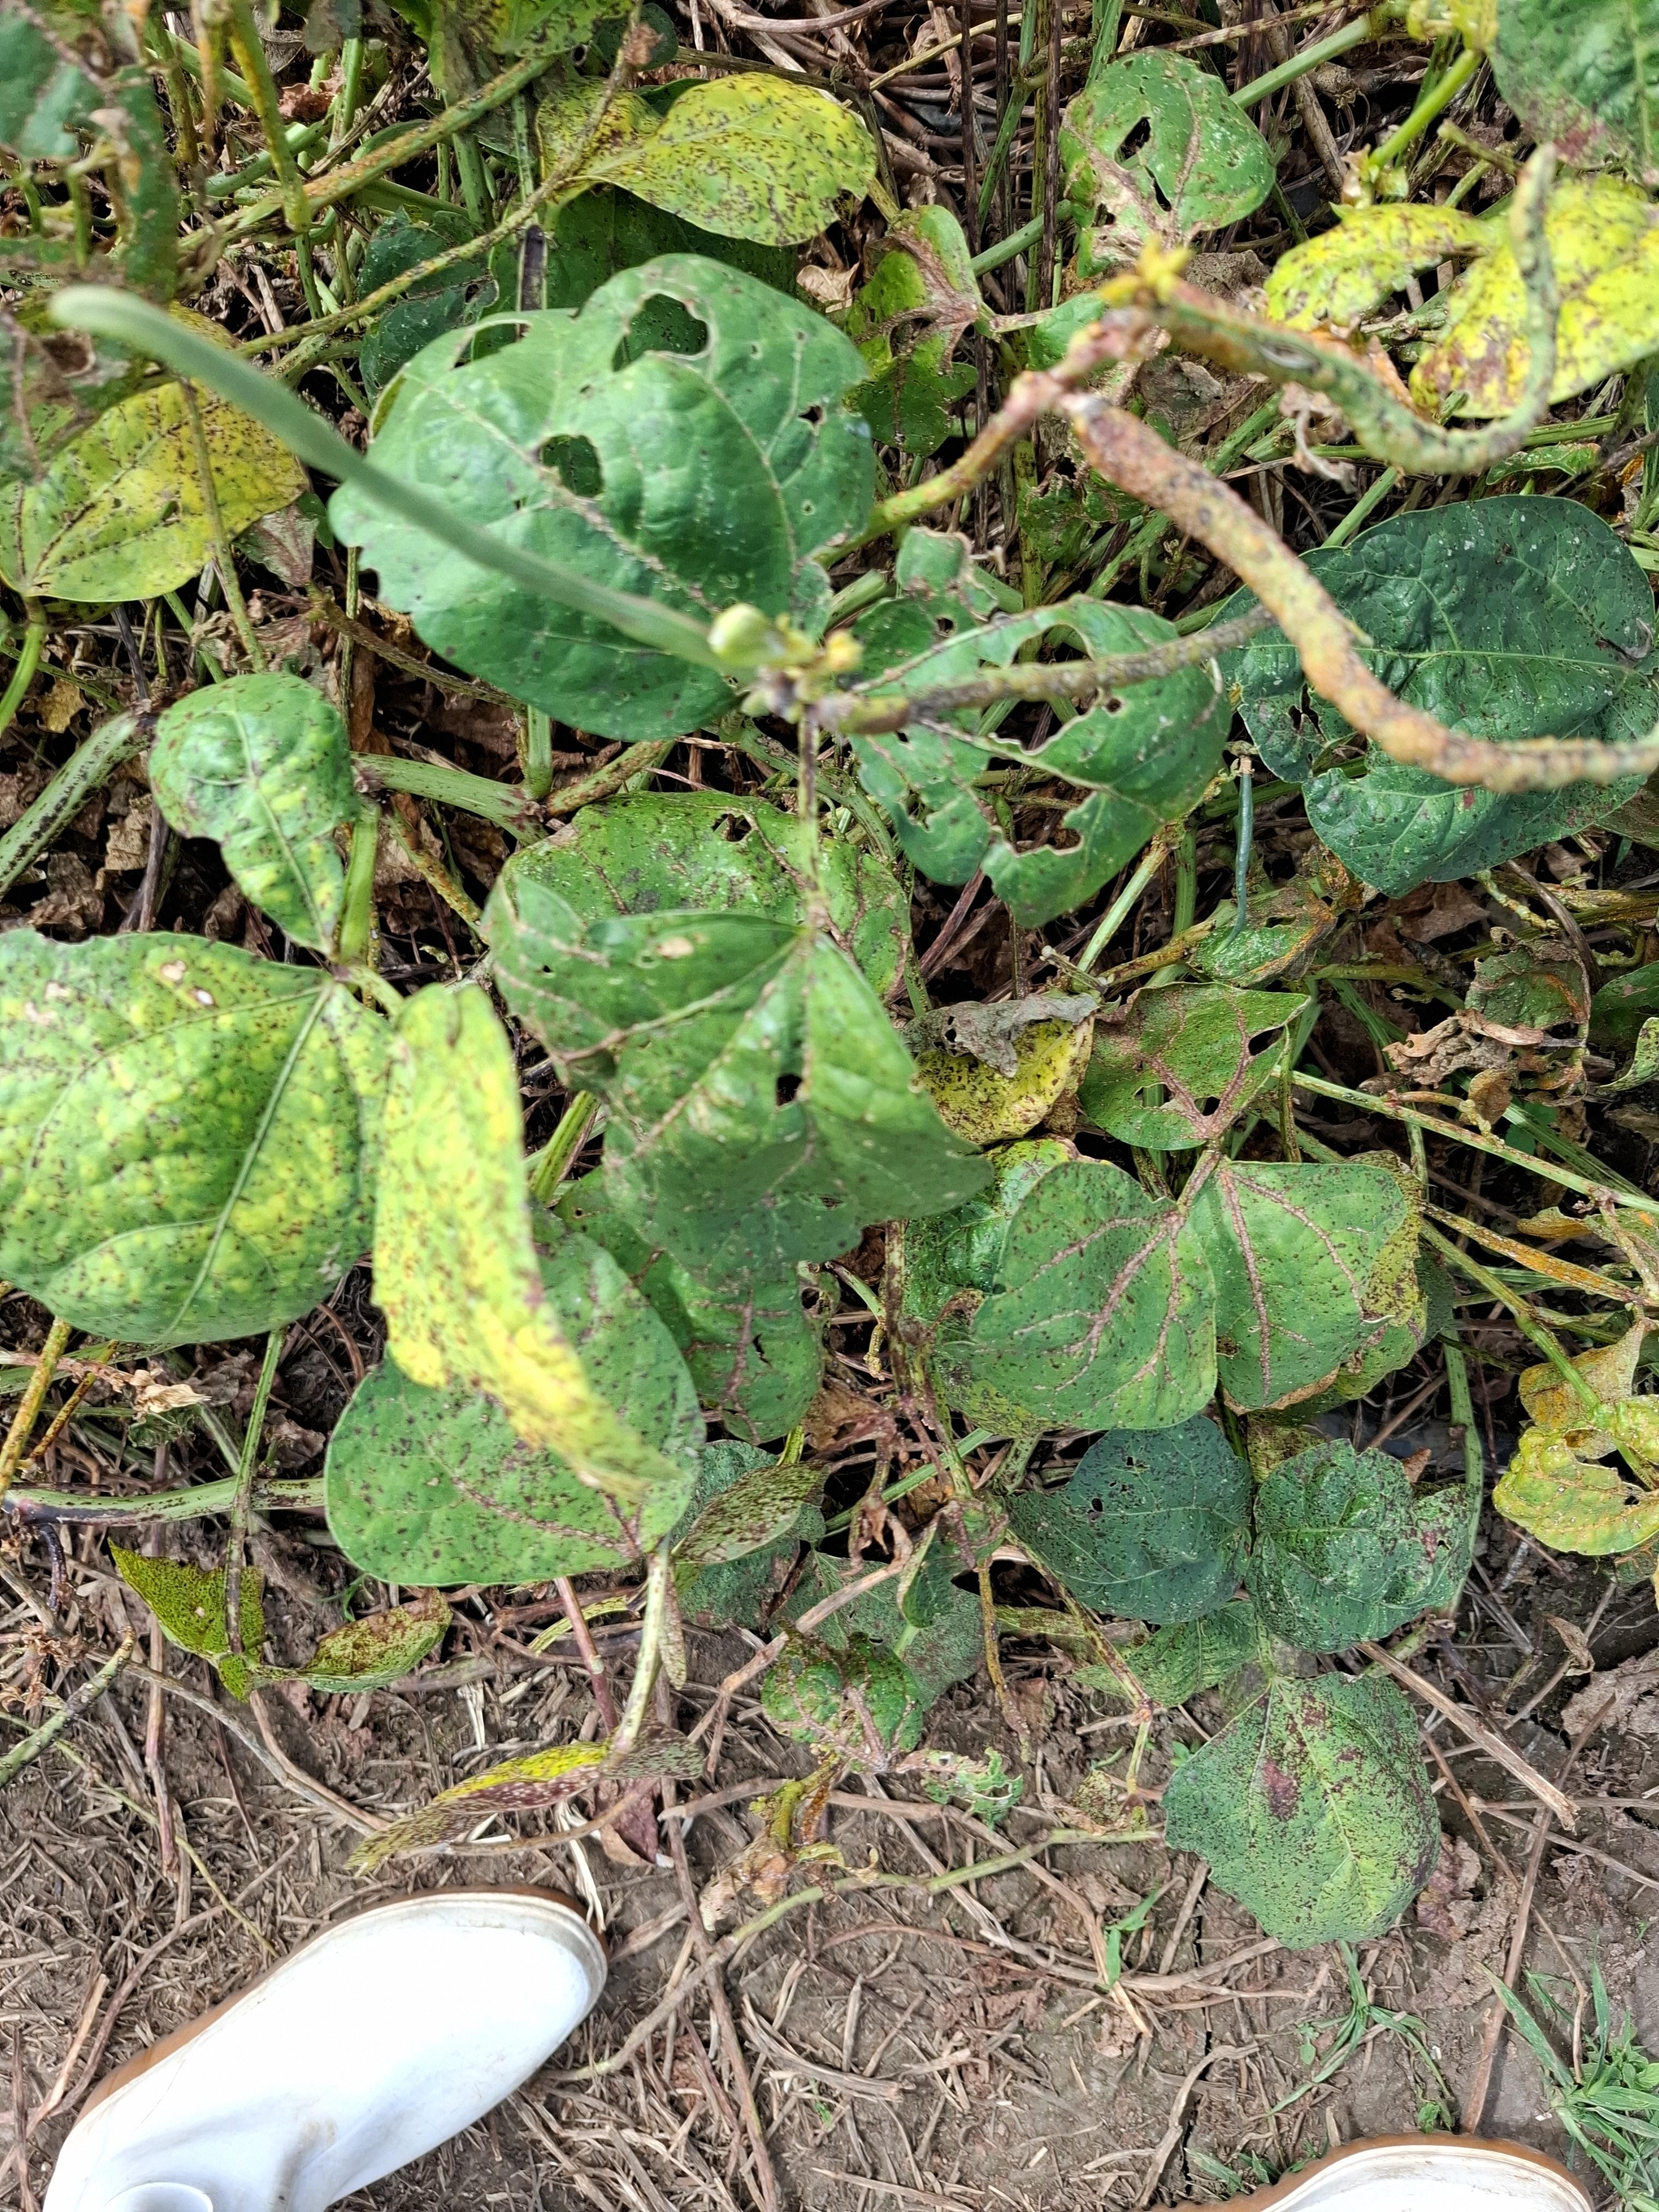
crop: cowpea
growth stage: development pod
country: Tanzania
